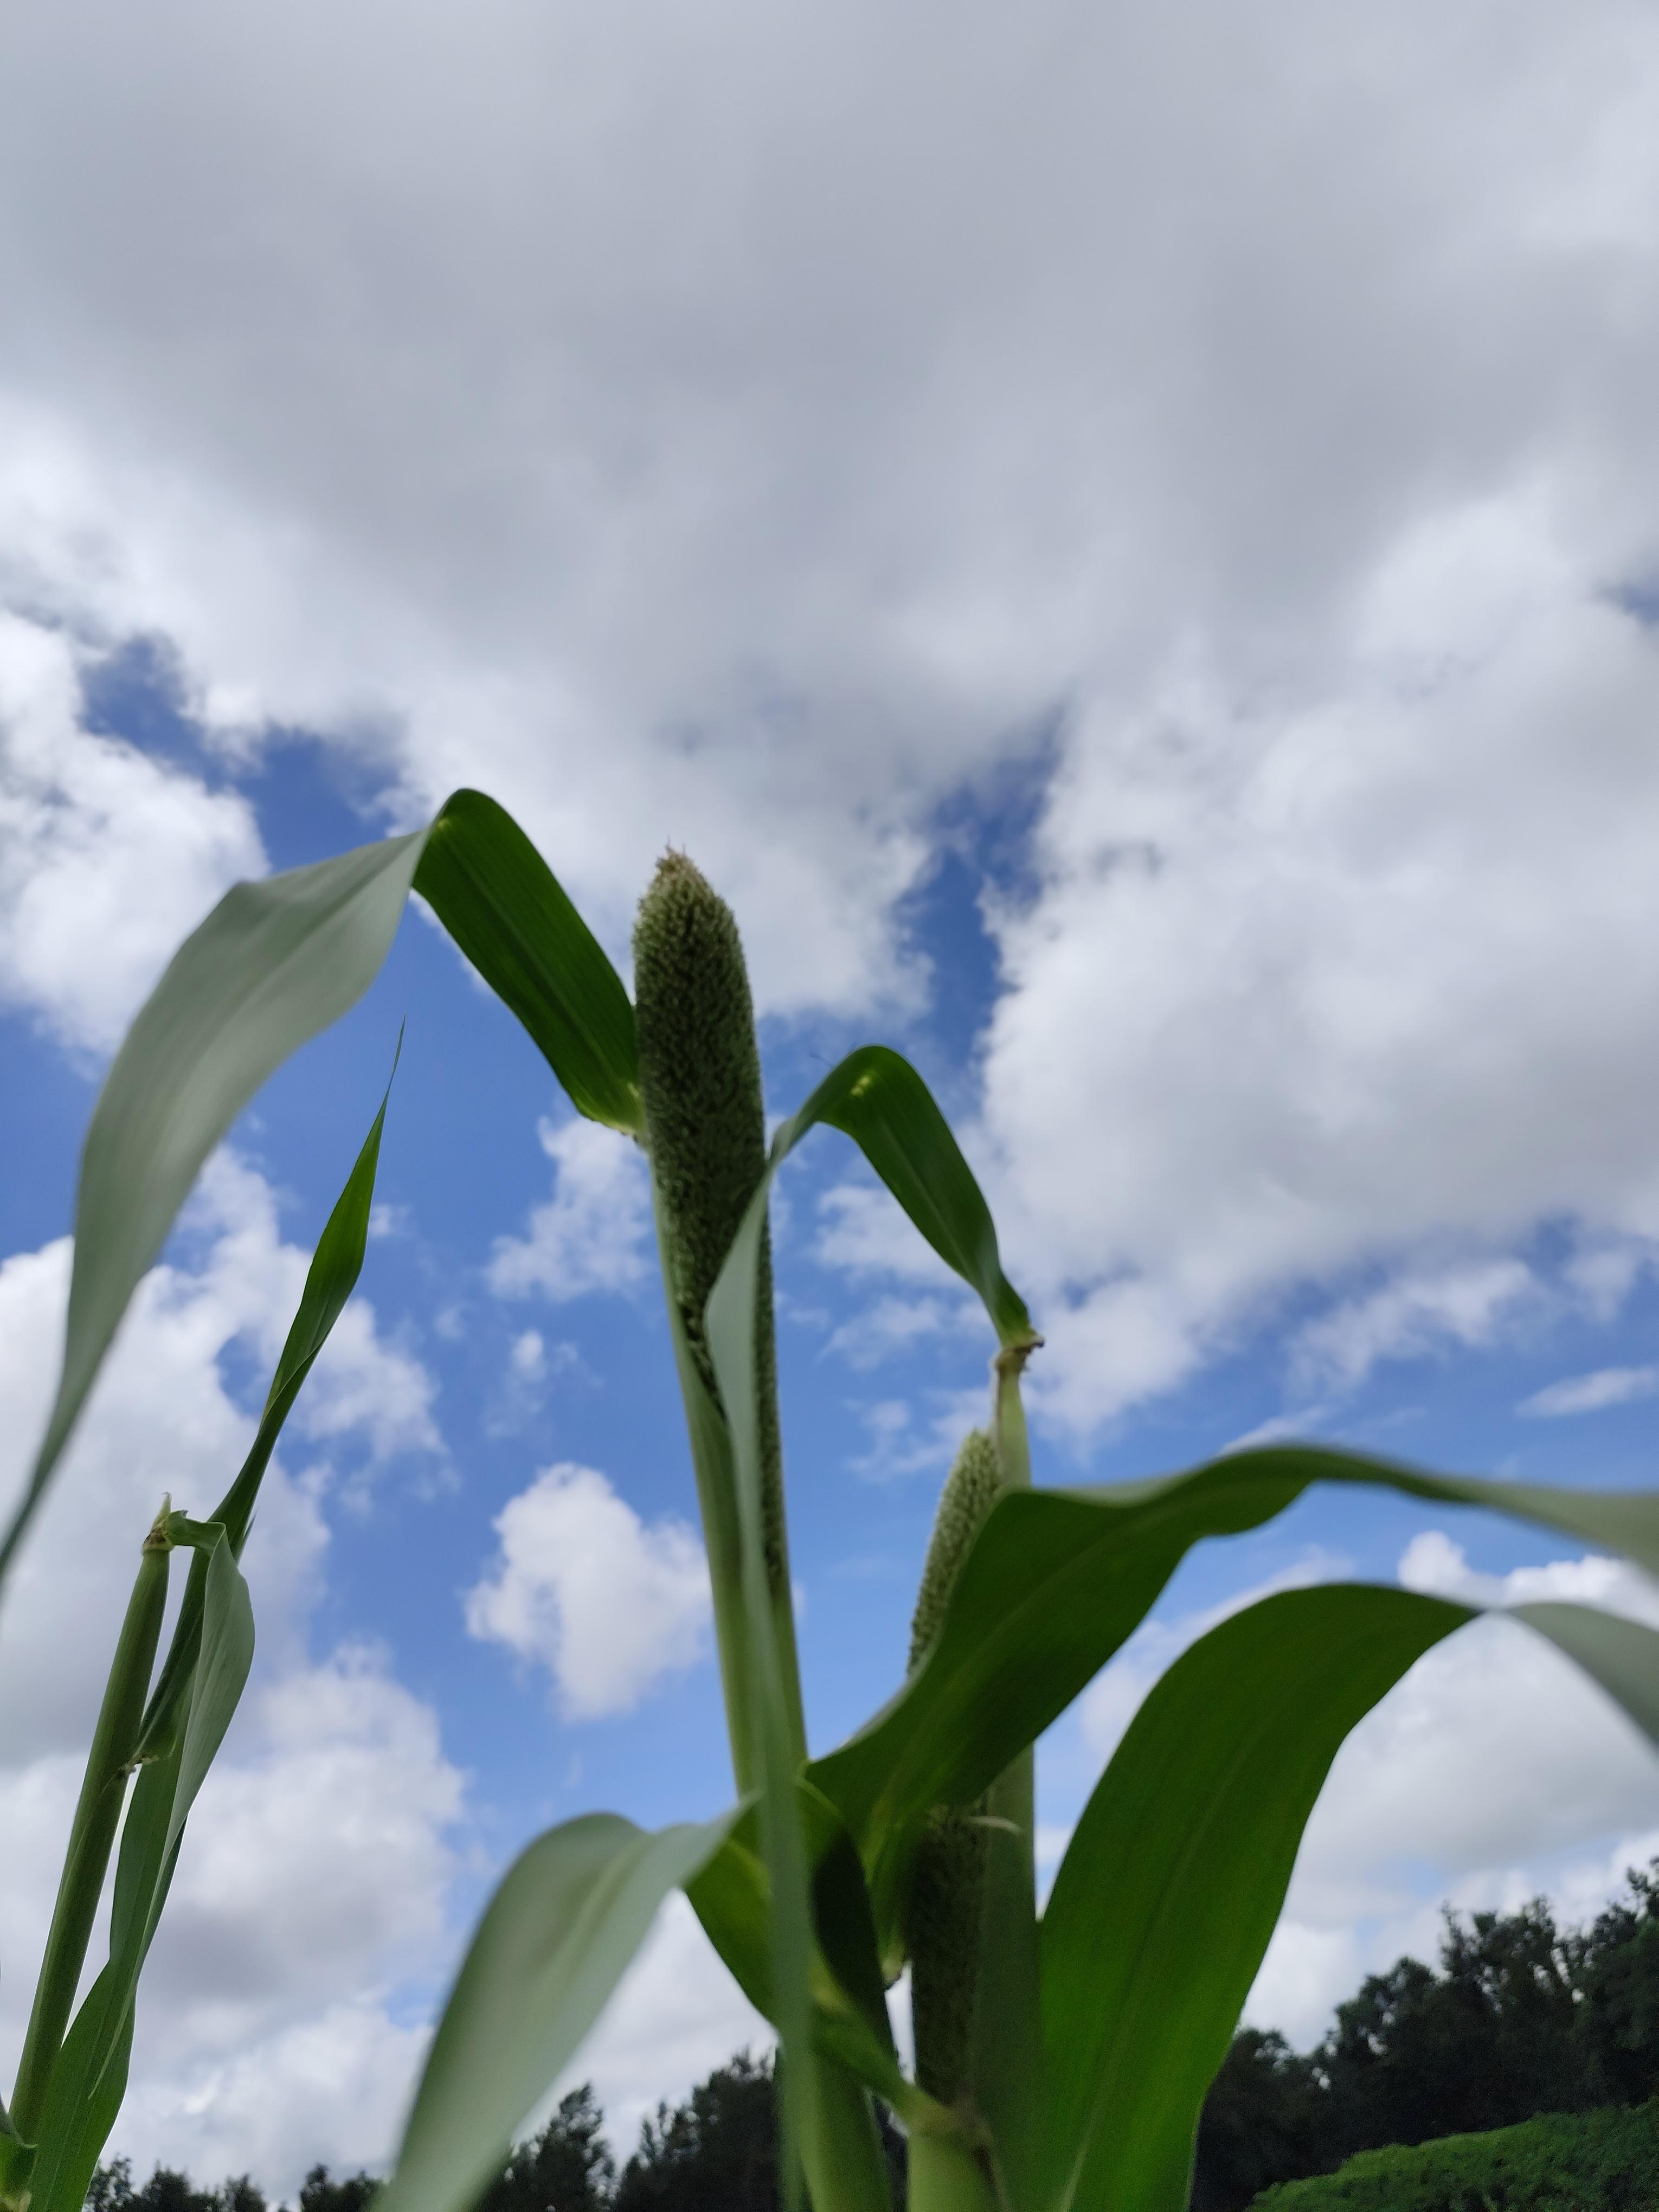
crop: pearl millet
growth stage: heading tuber
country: Tanzania
